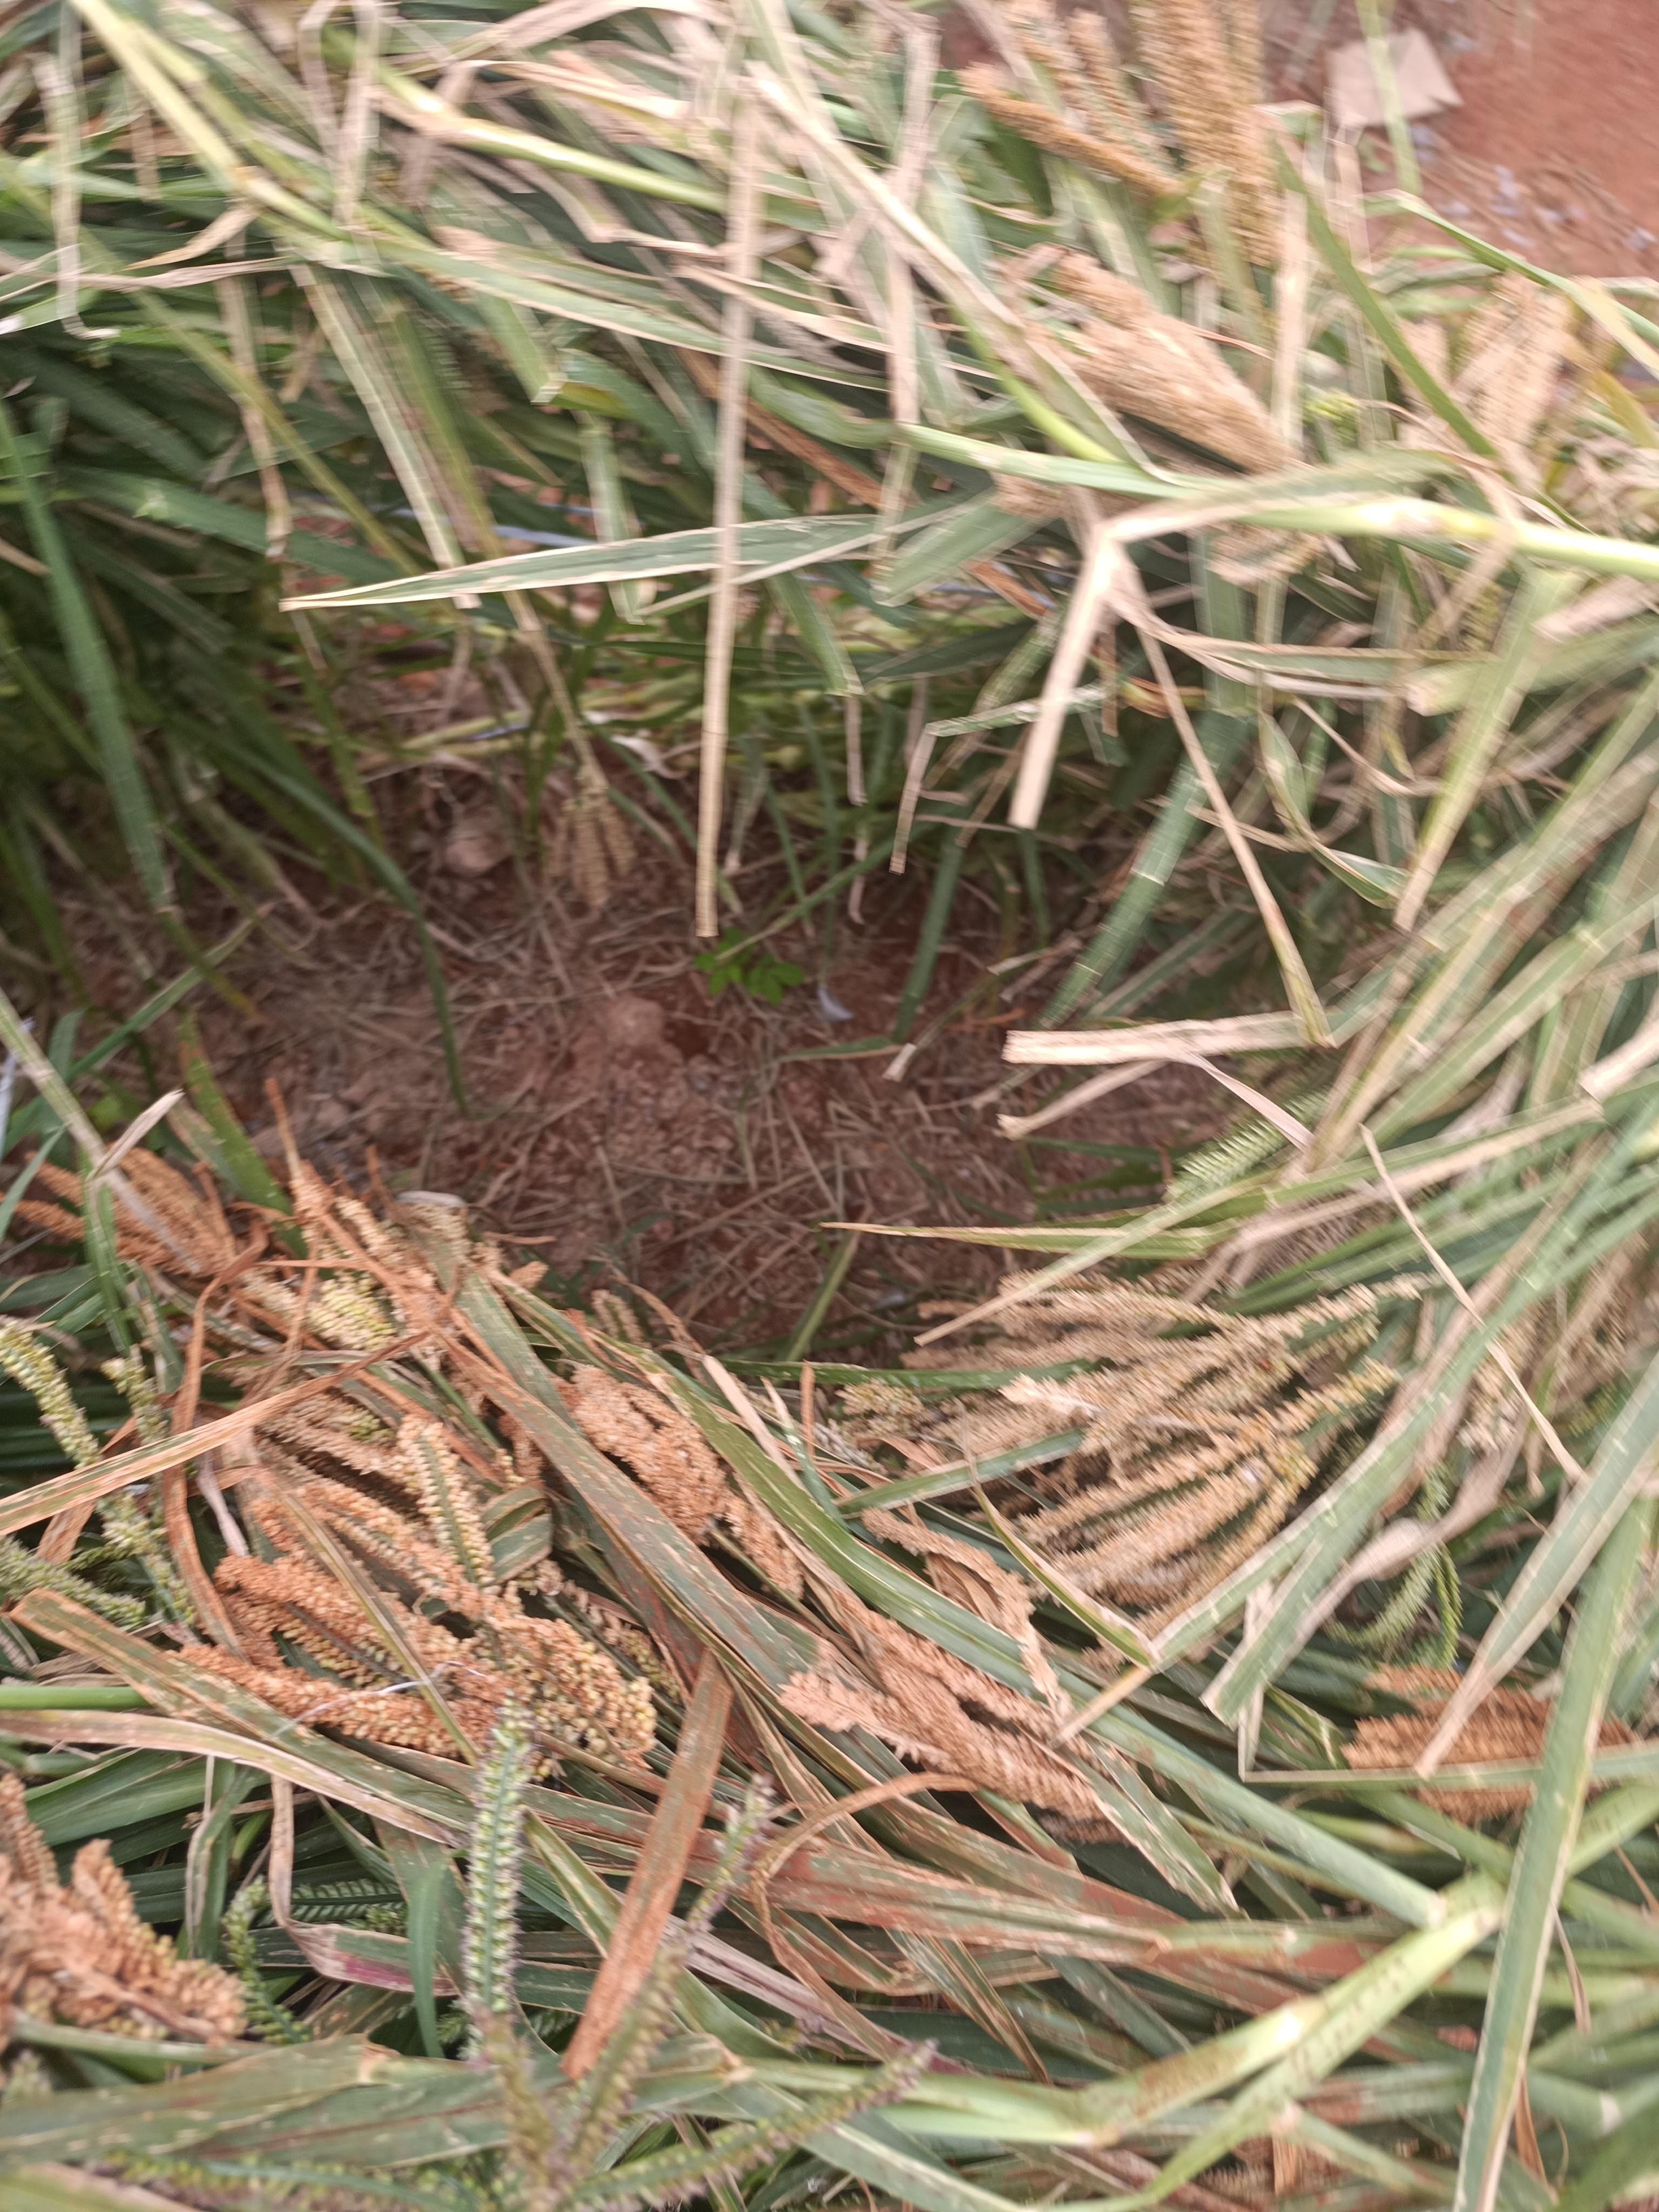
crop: finger millet
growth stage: filling grain
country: Kenya
